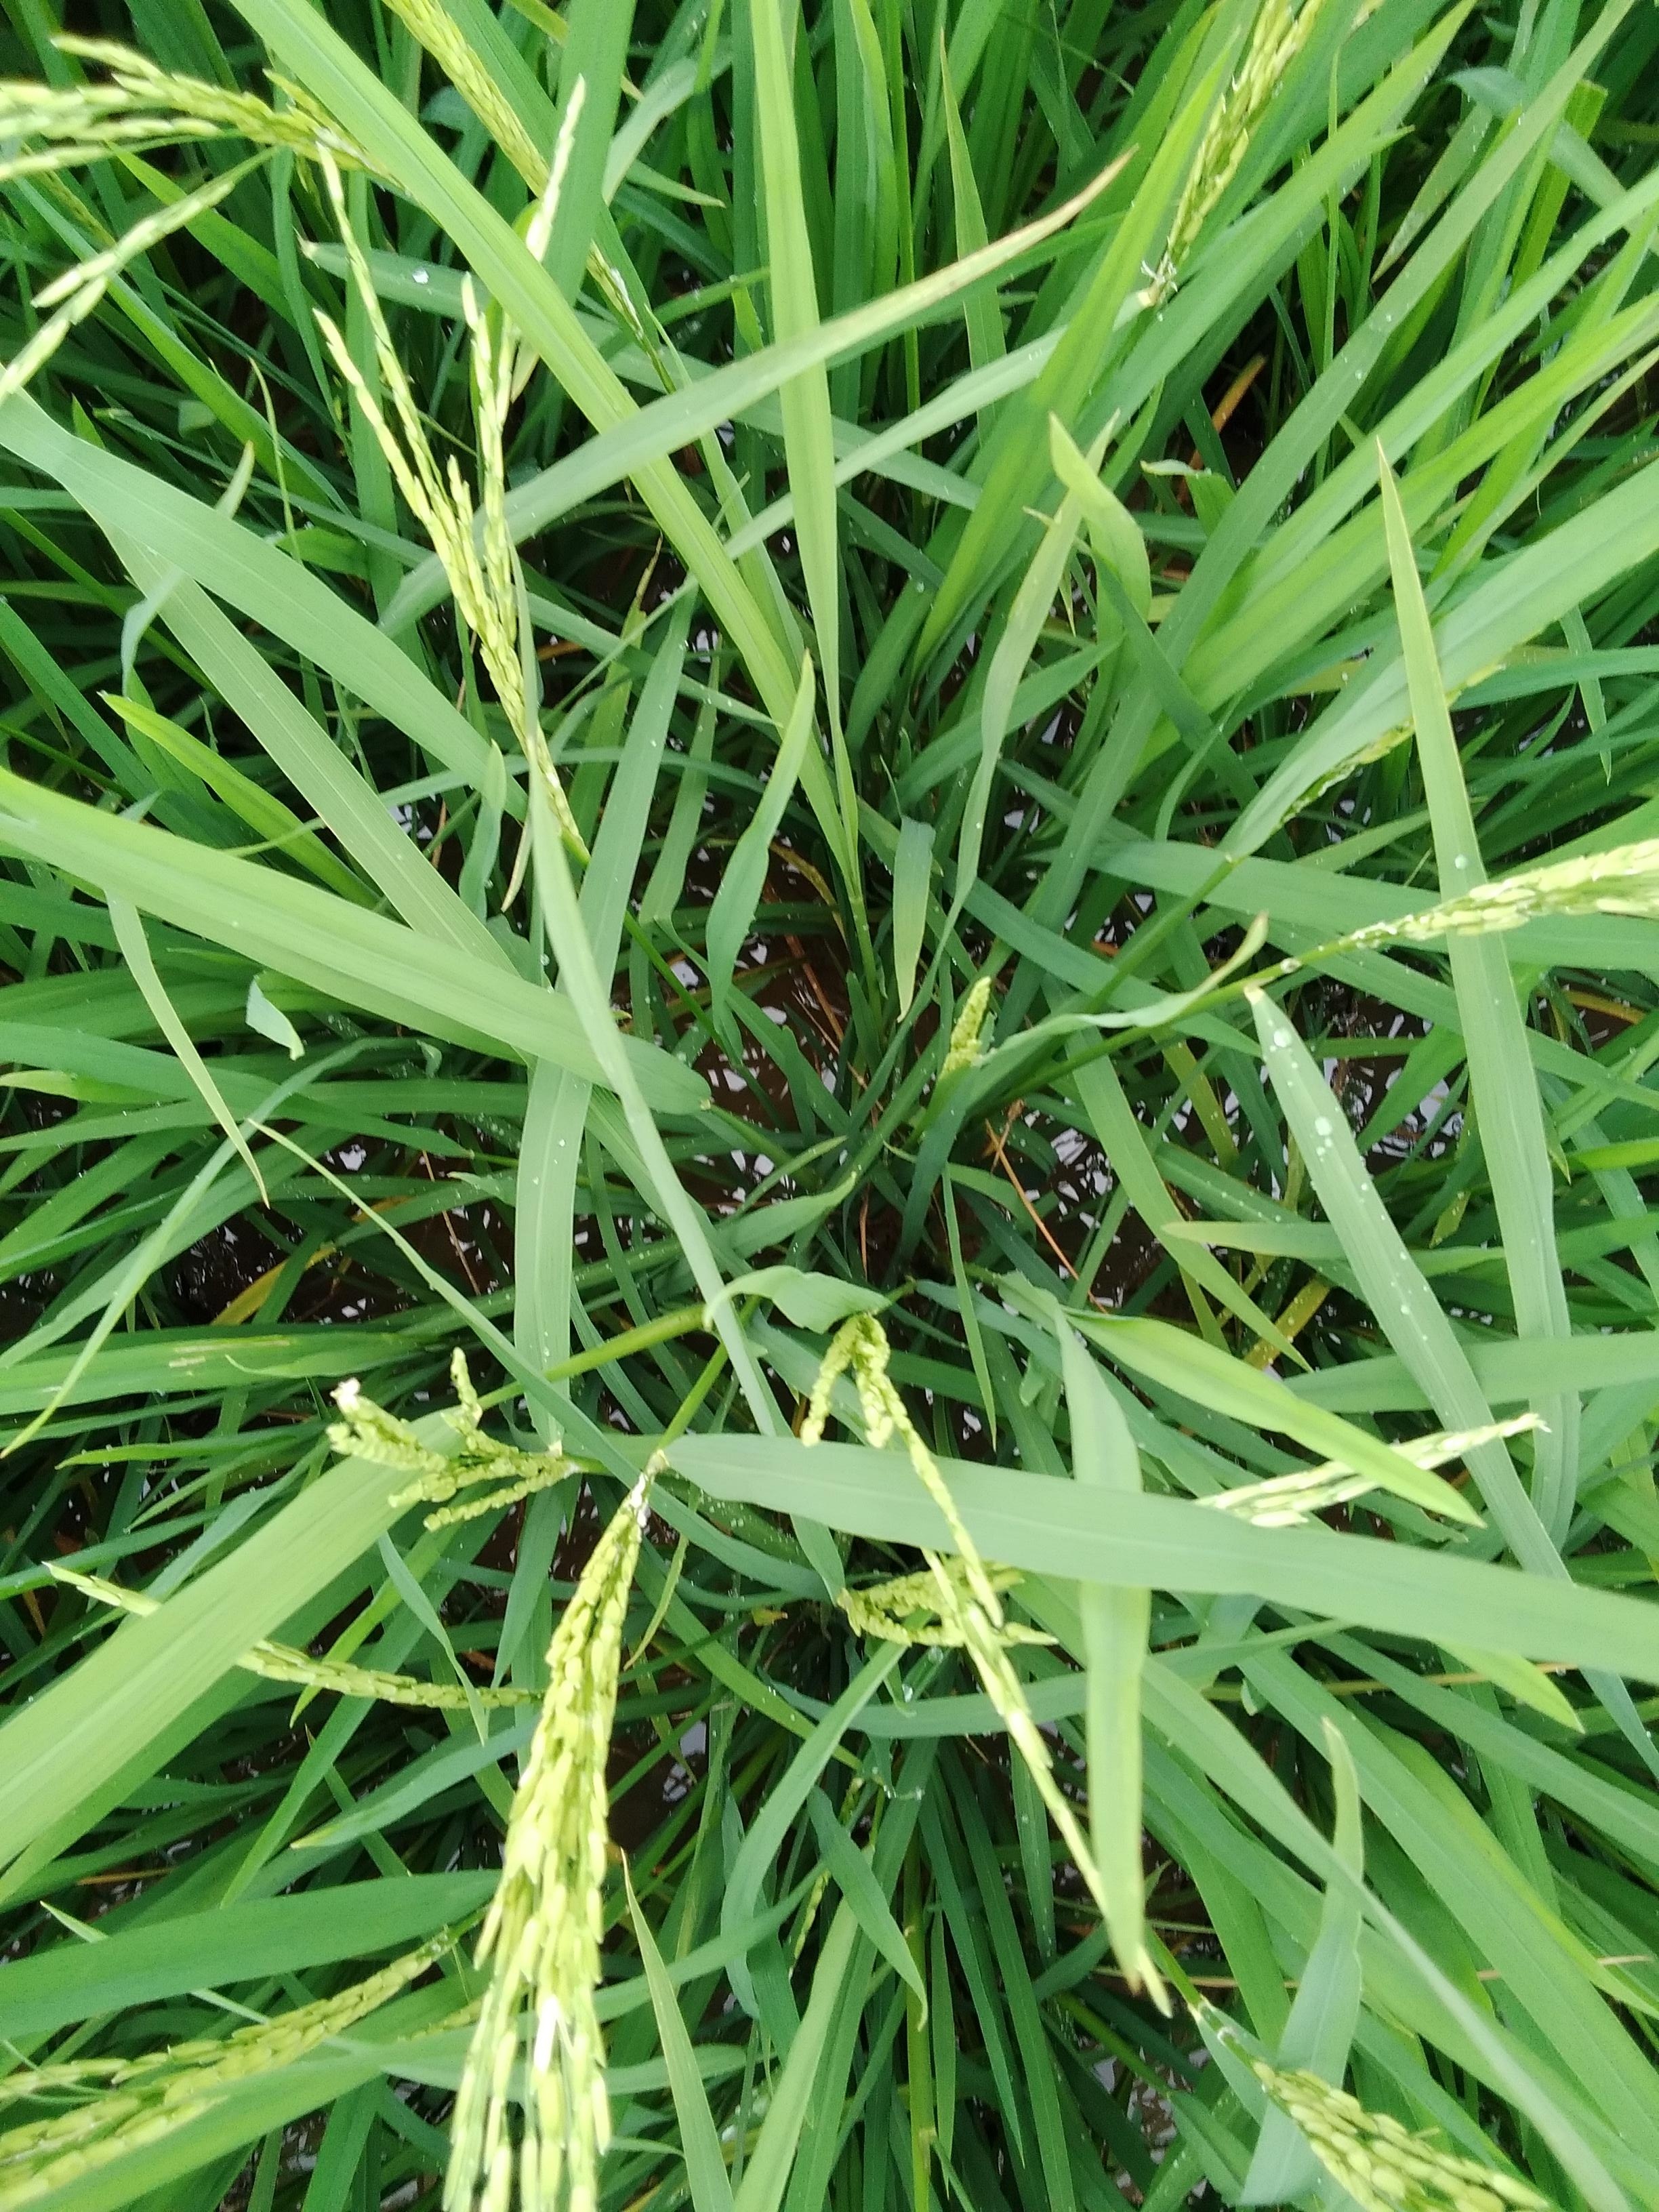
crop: rice
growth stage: flowering
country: Nigeria
